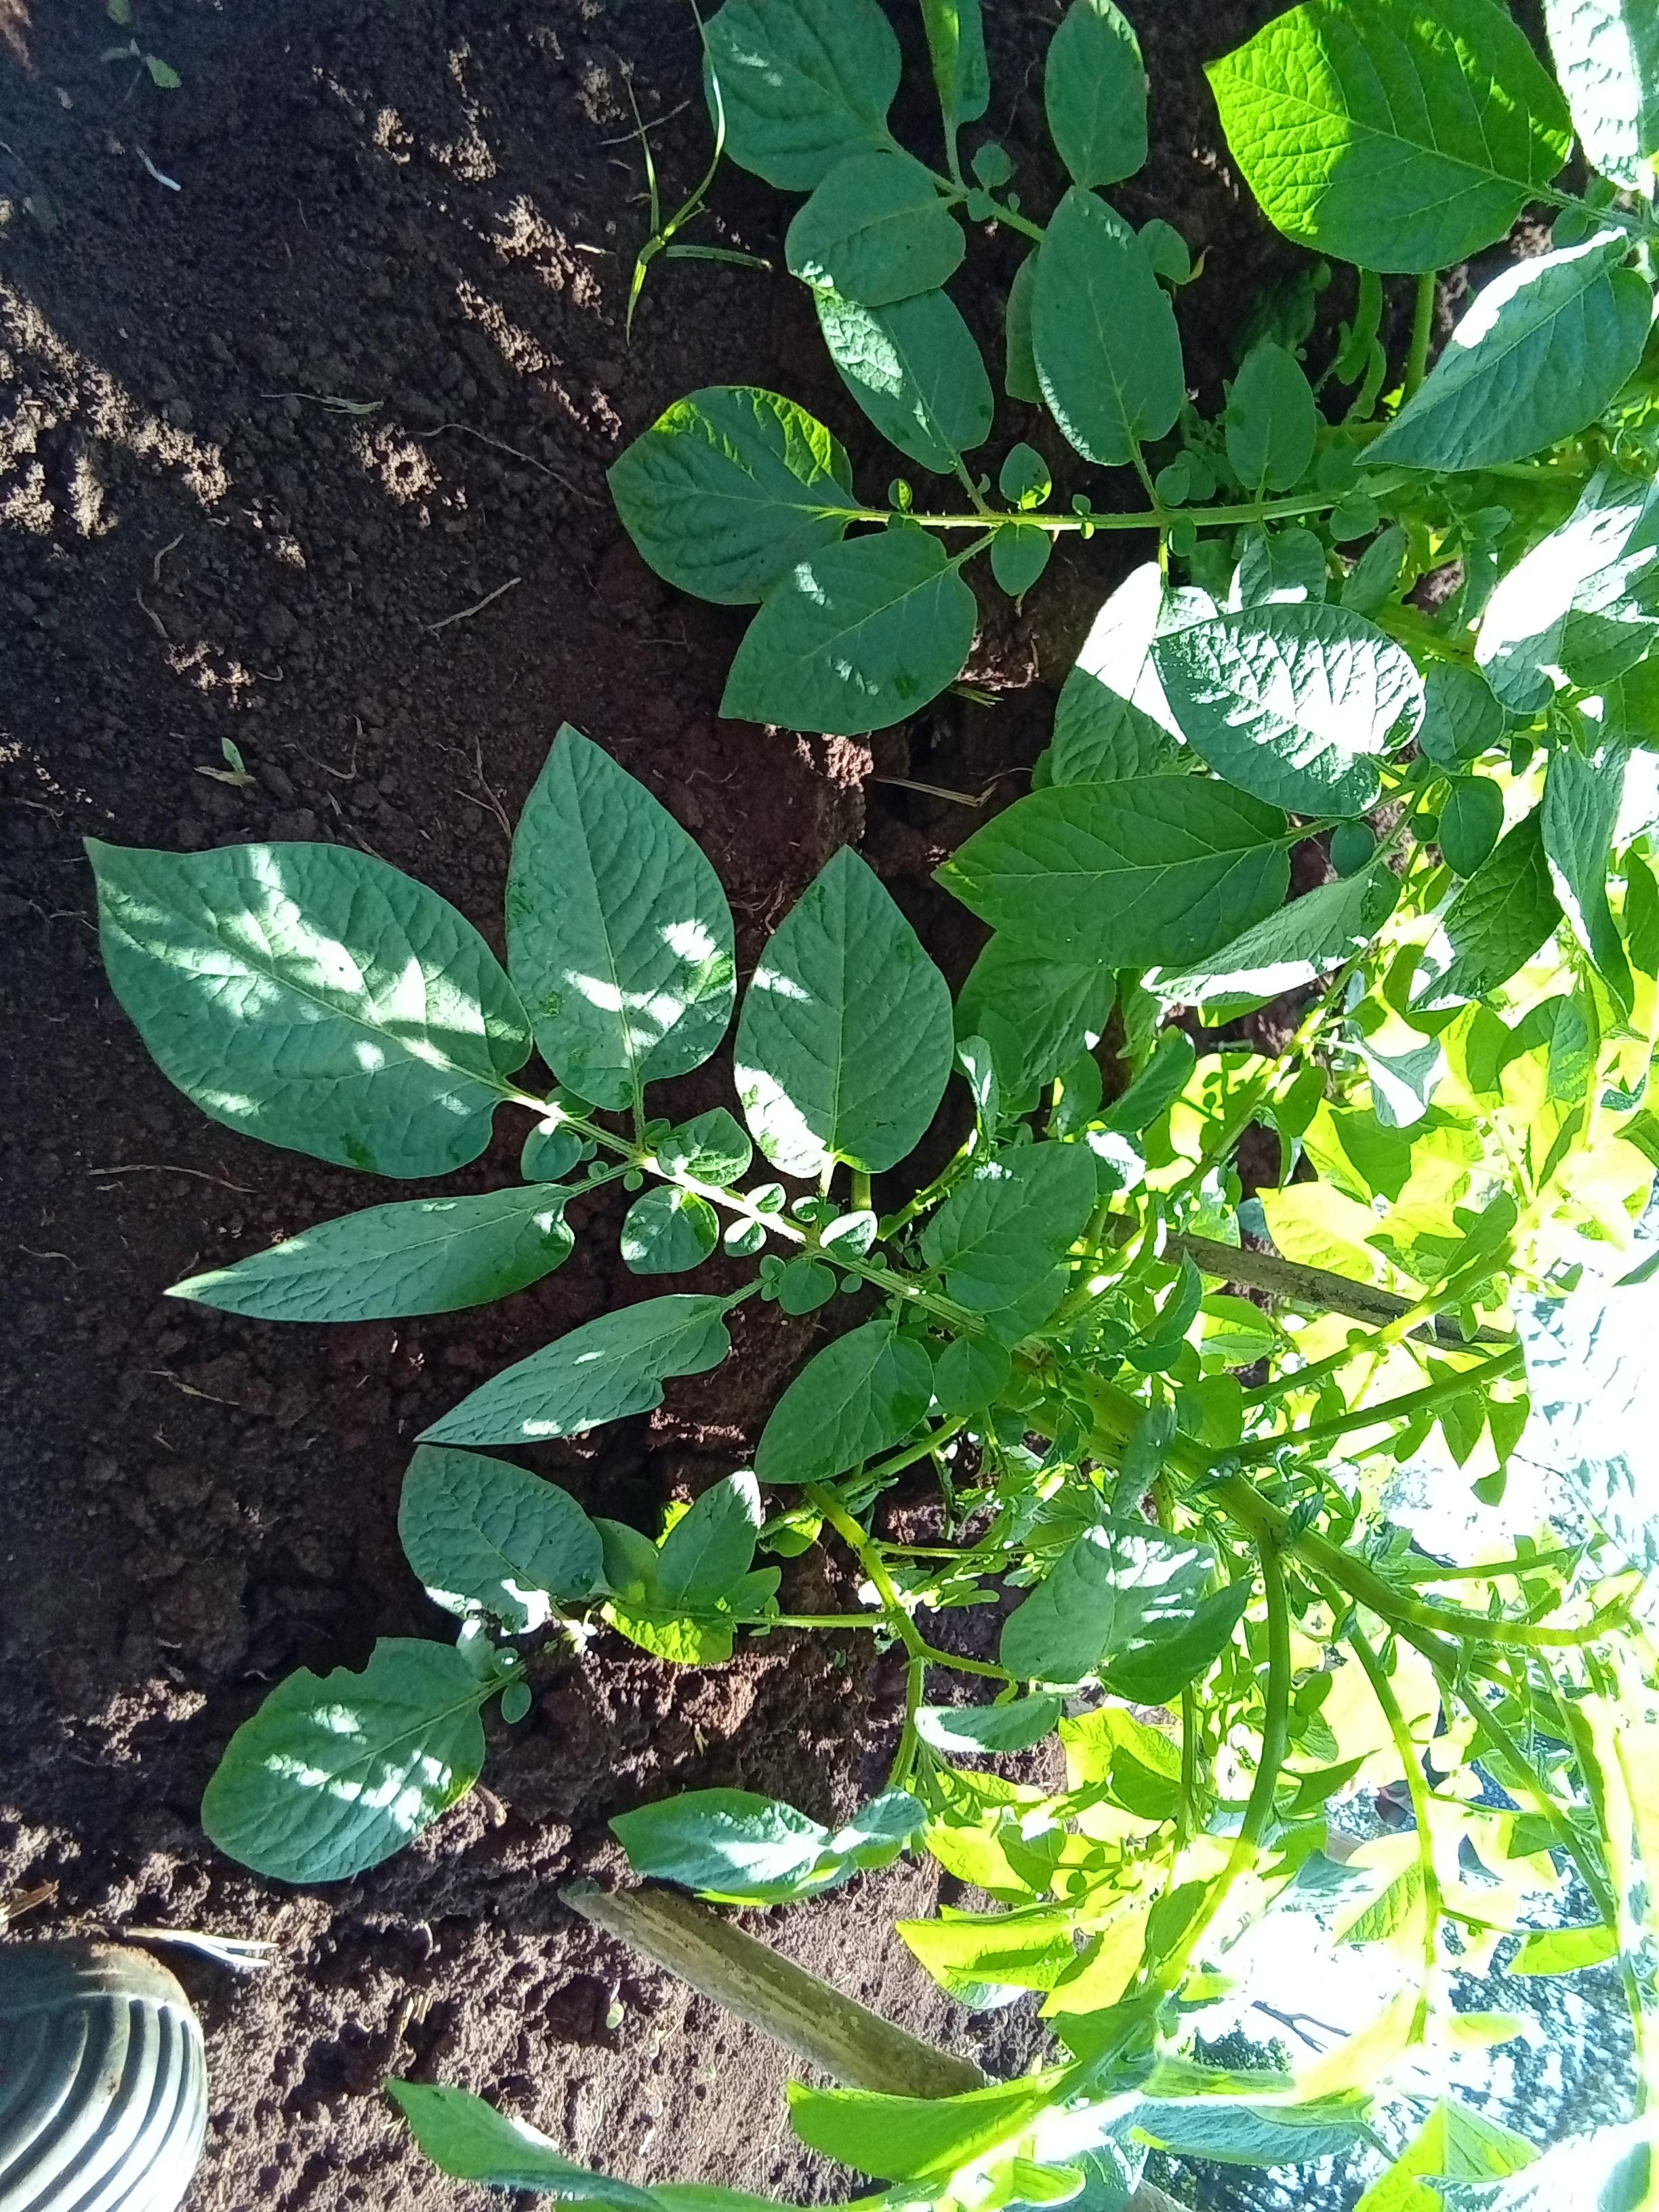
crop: potato
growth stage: vegetative
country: Kenya
